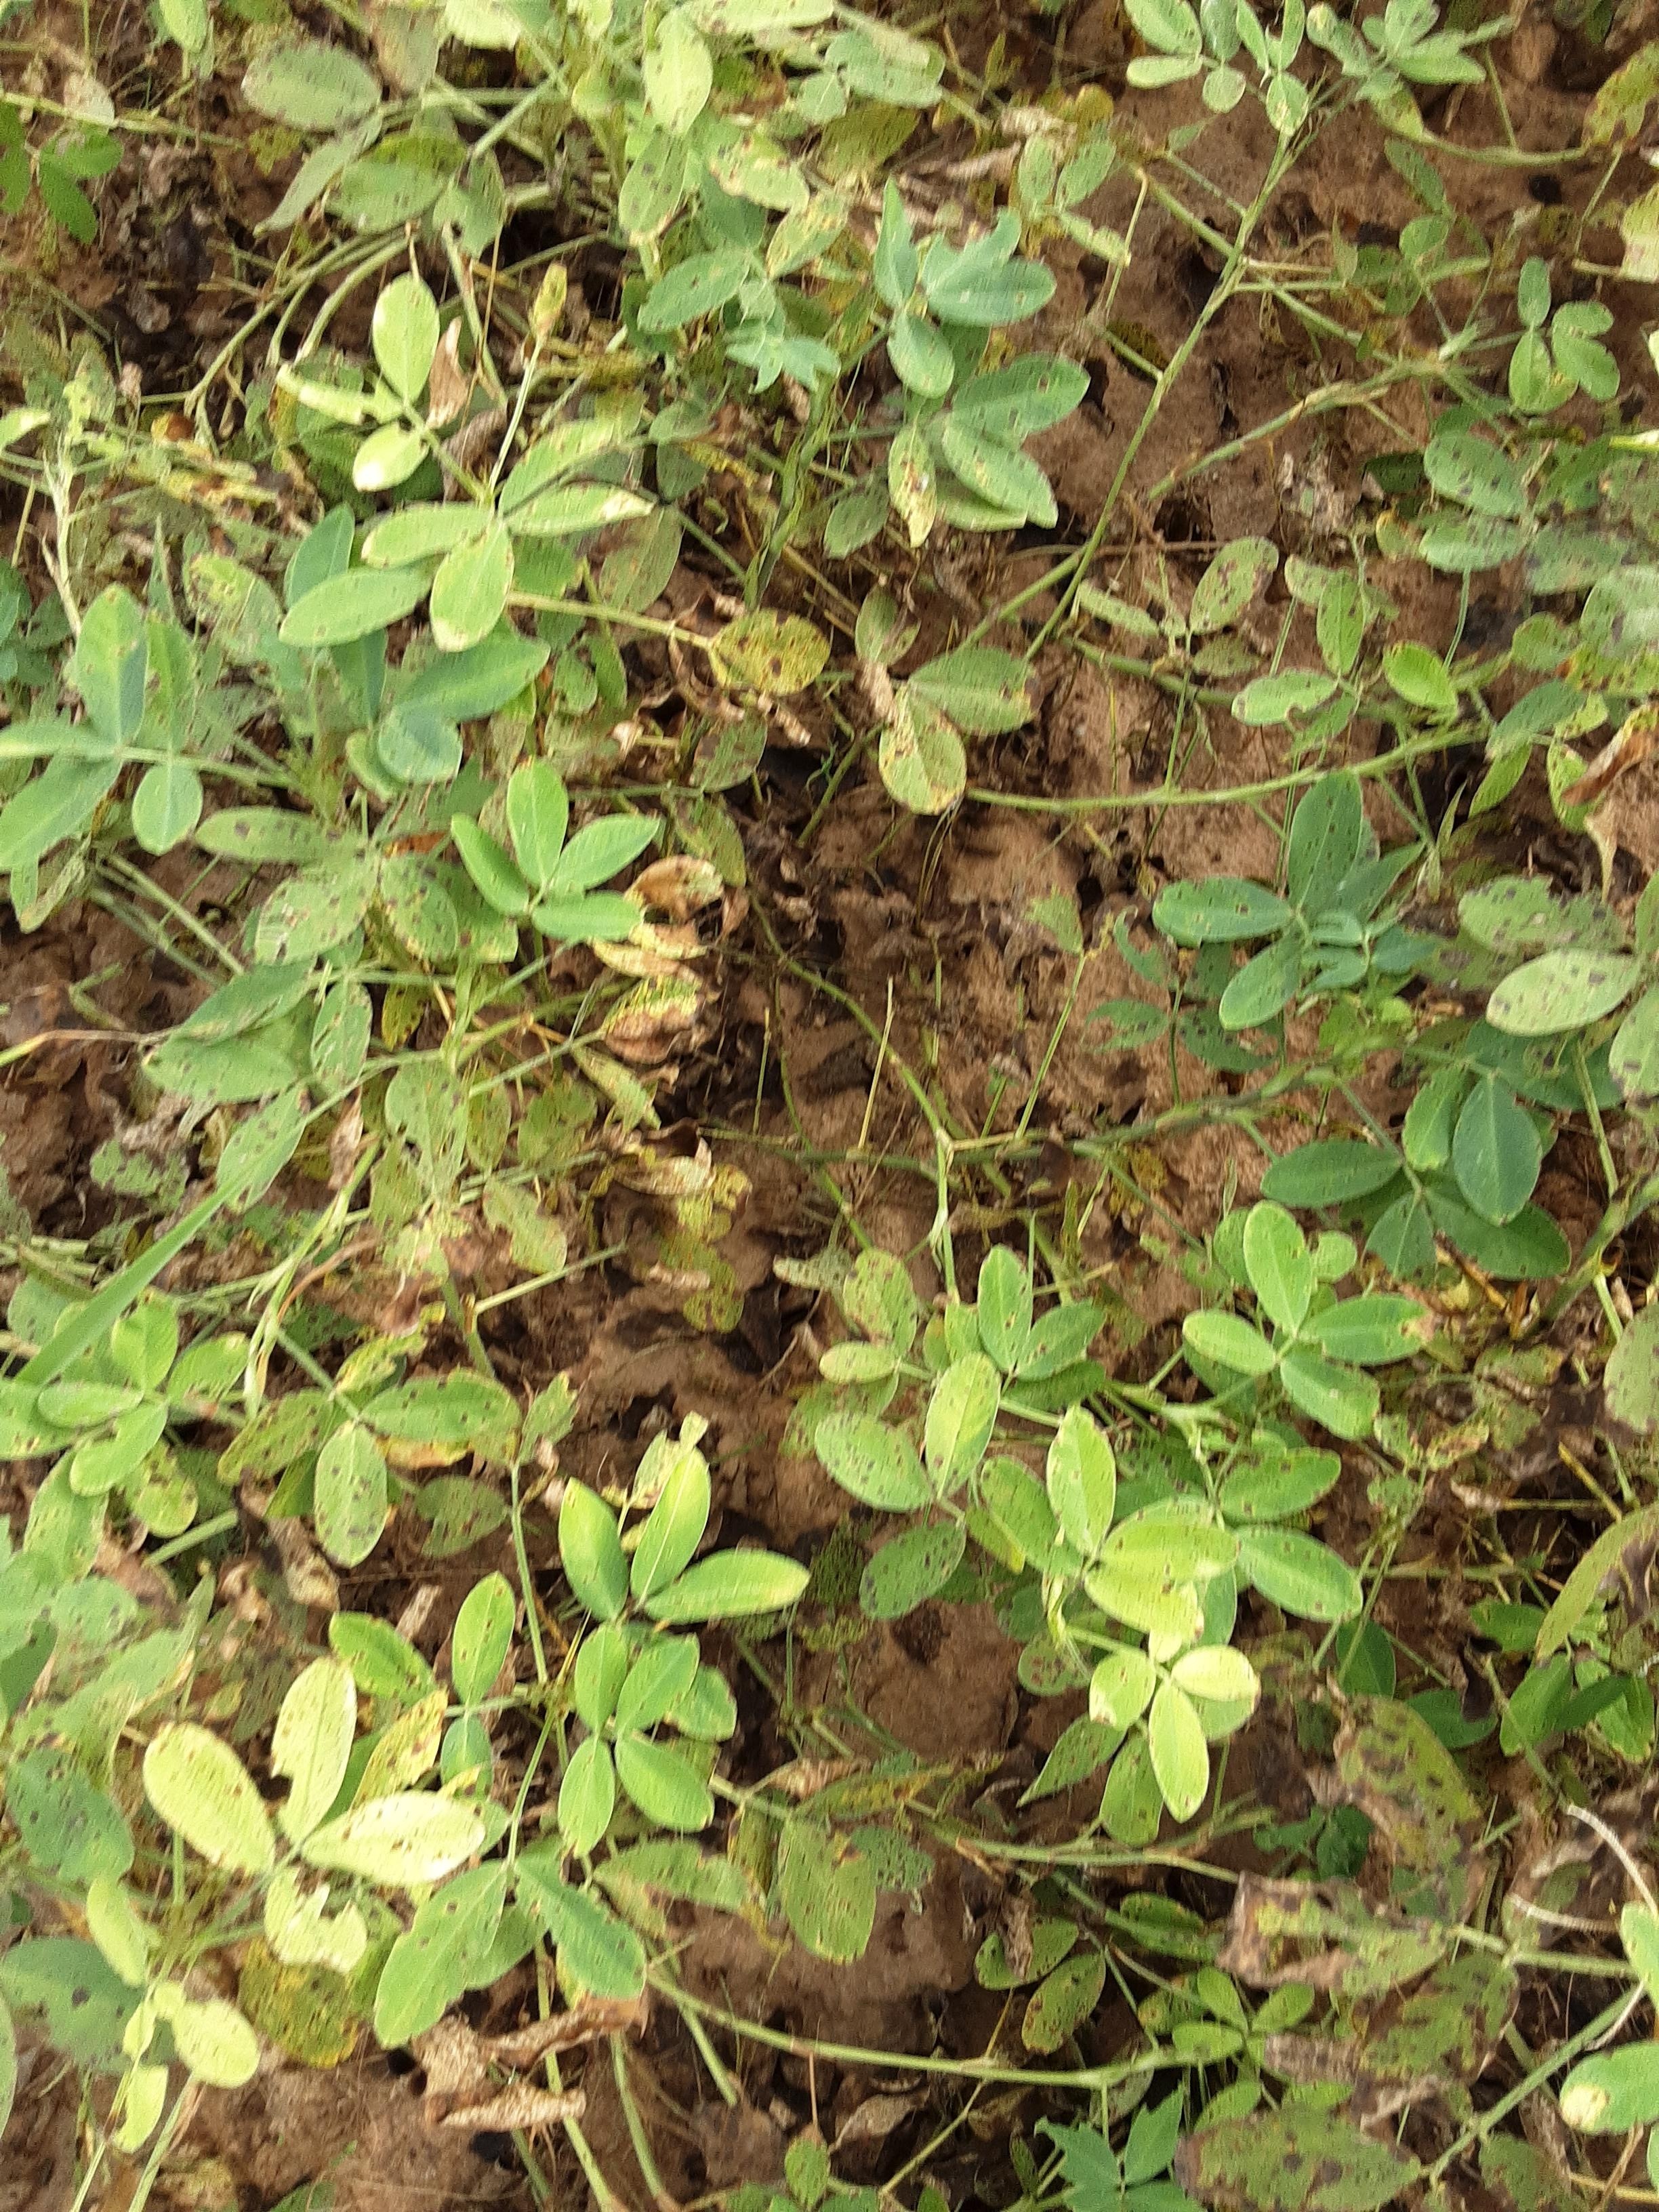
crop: groundnut
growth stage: flowering
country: Senegal
